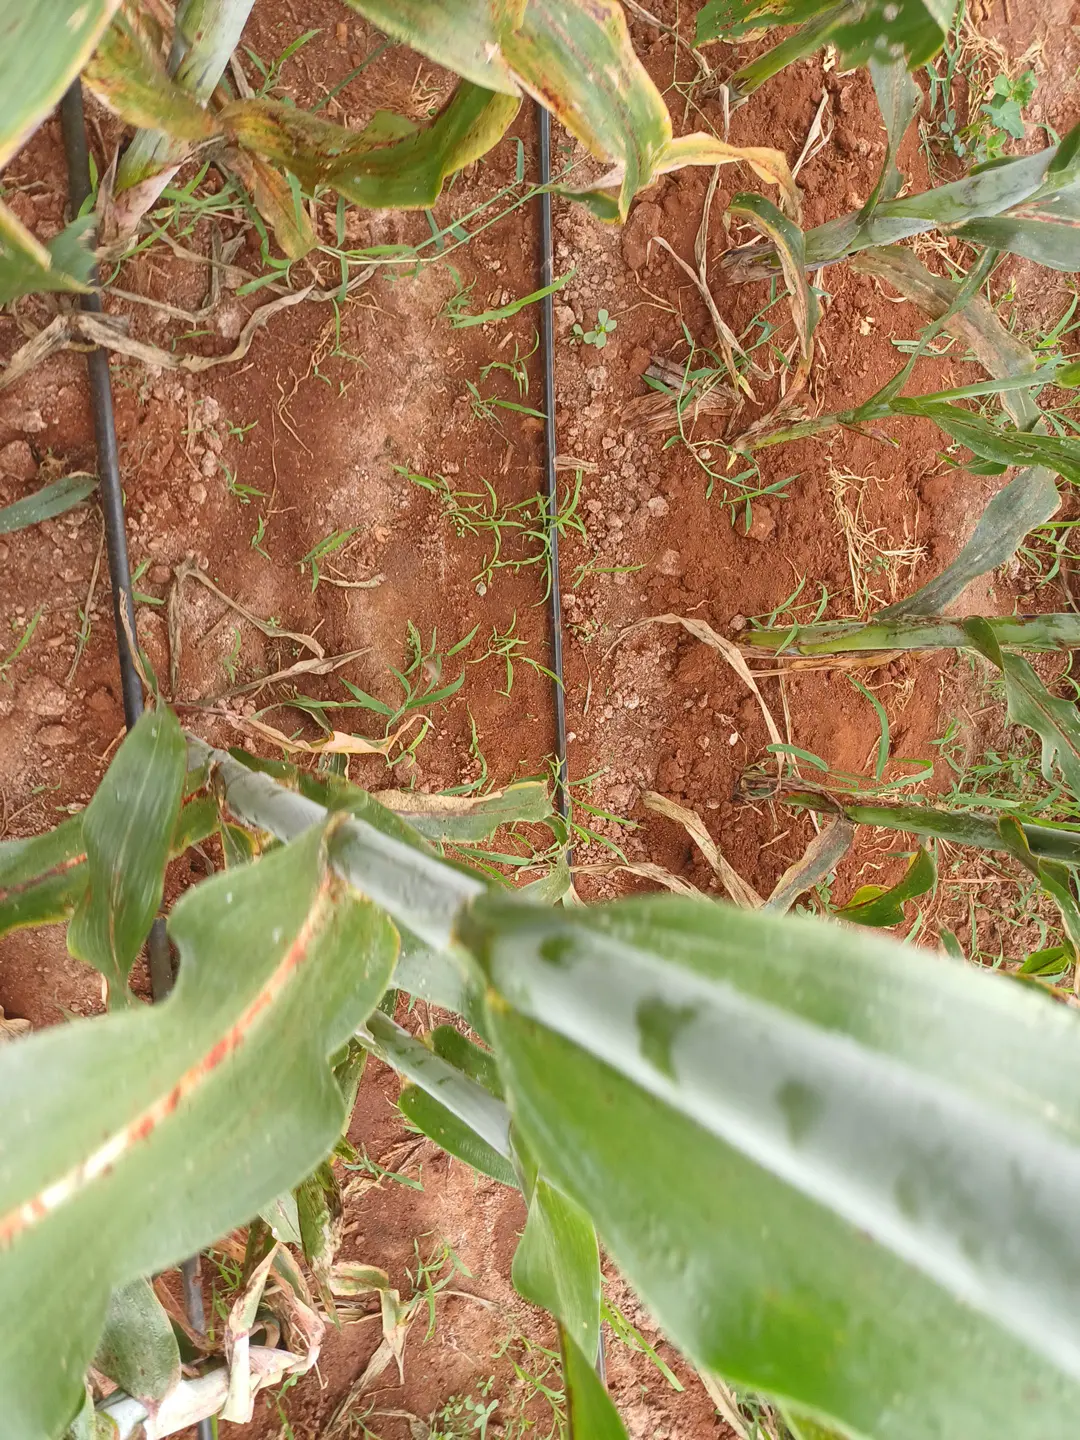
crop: sorghum
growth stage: flowering
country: Kenya
